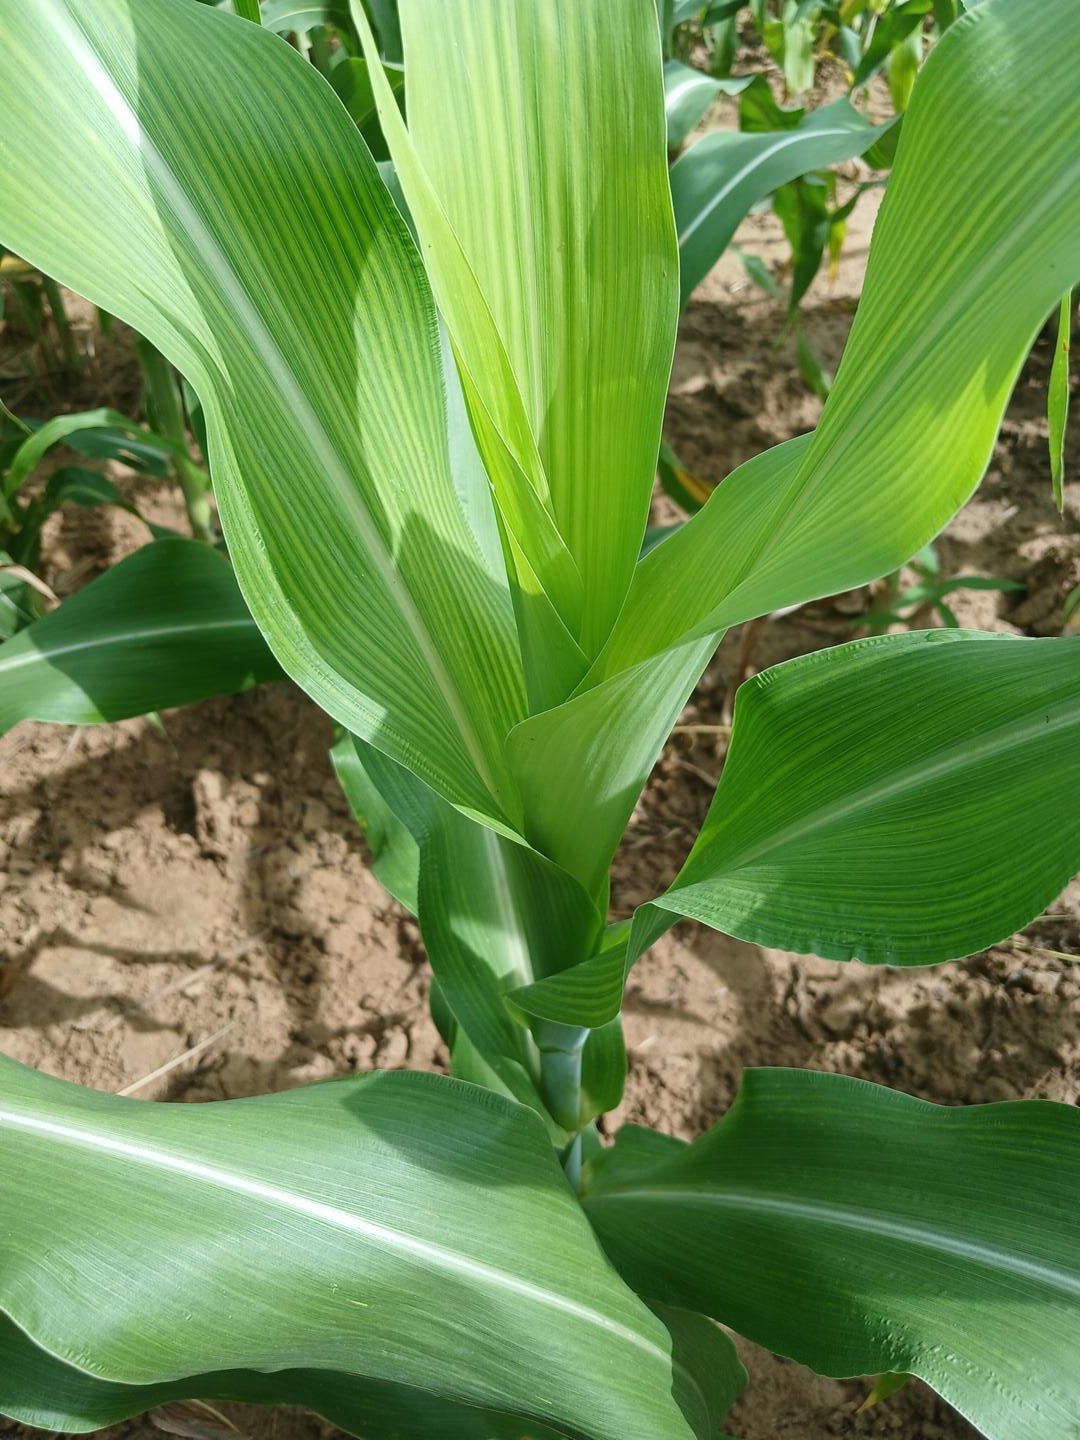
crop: sorghum
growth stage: vegetative
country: Senegal
